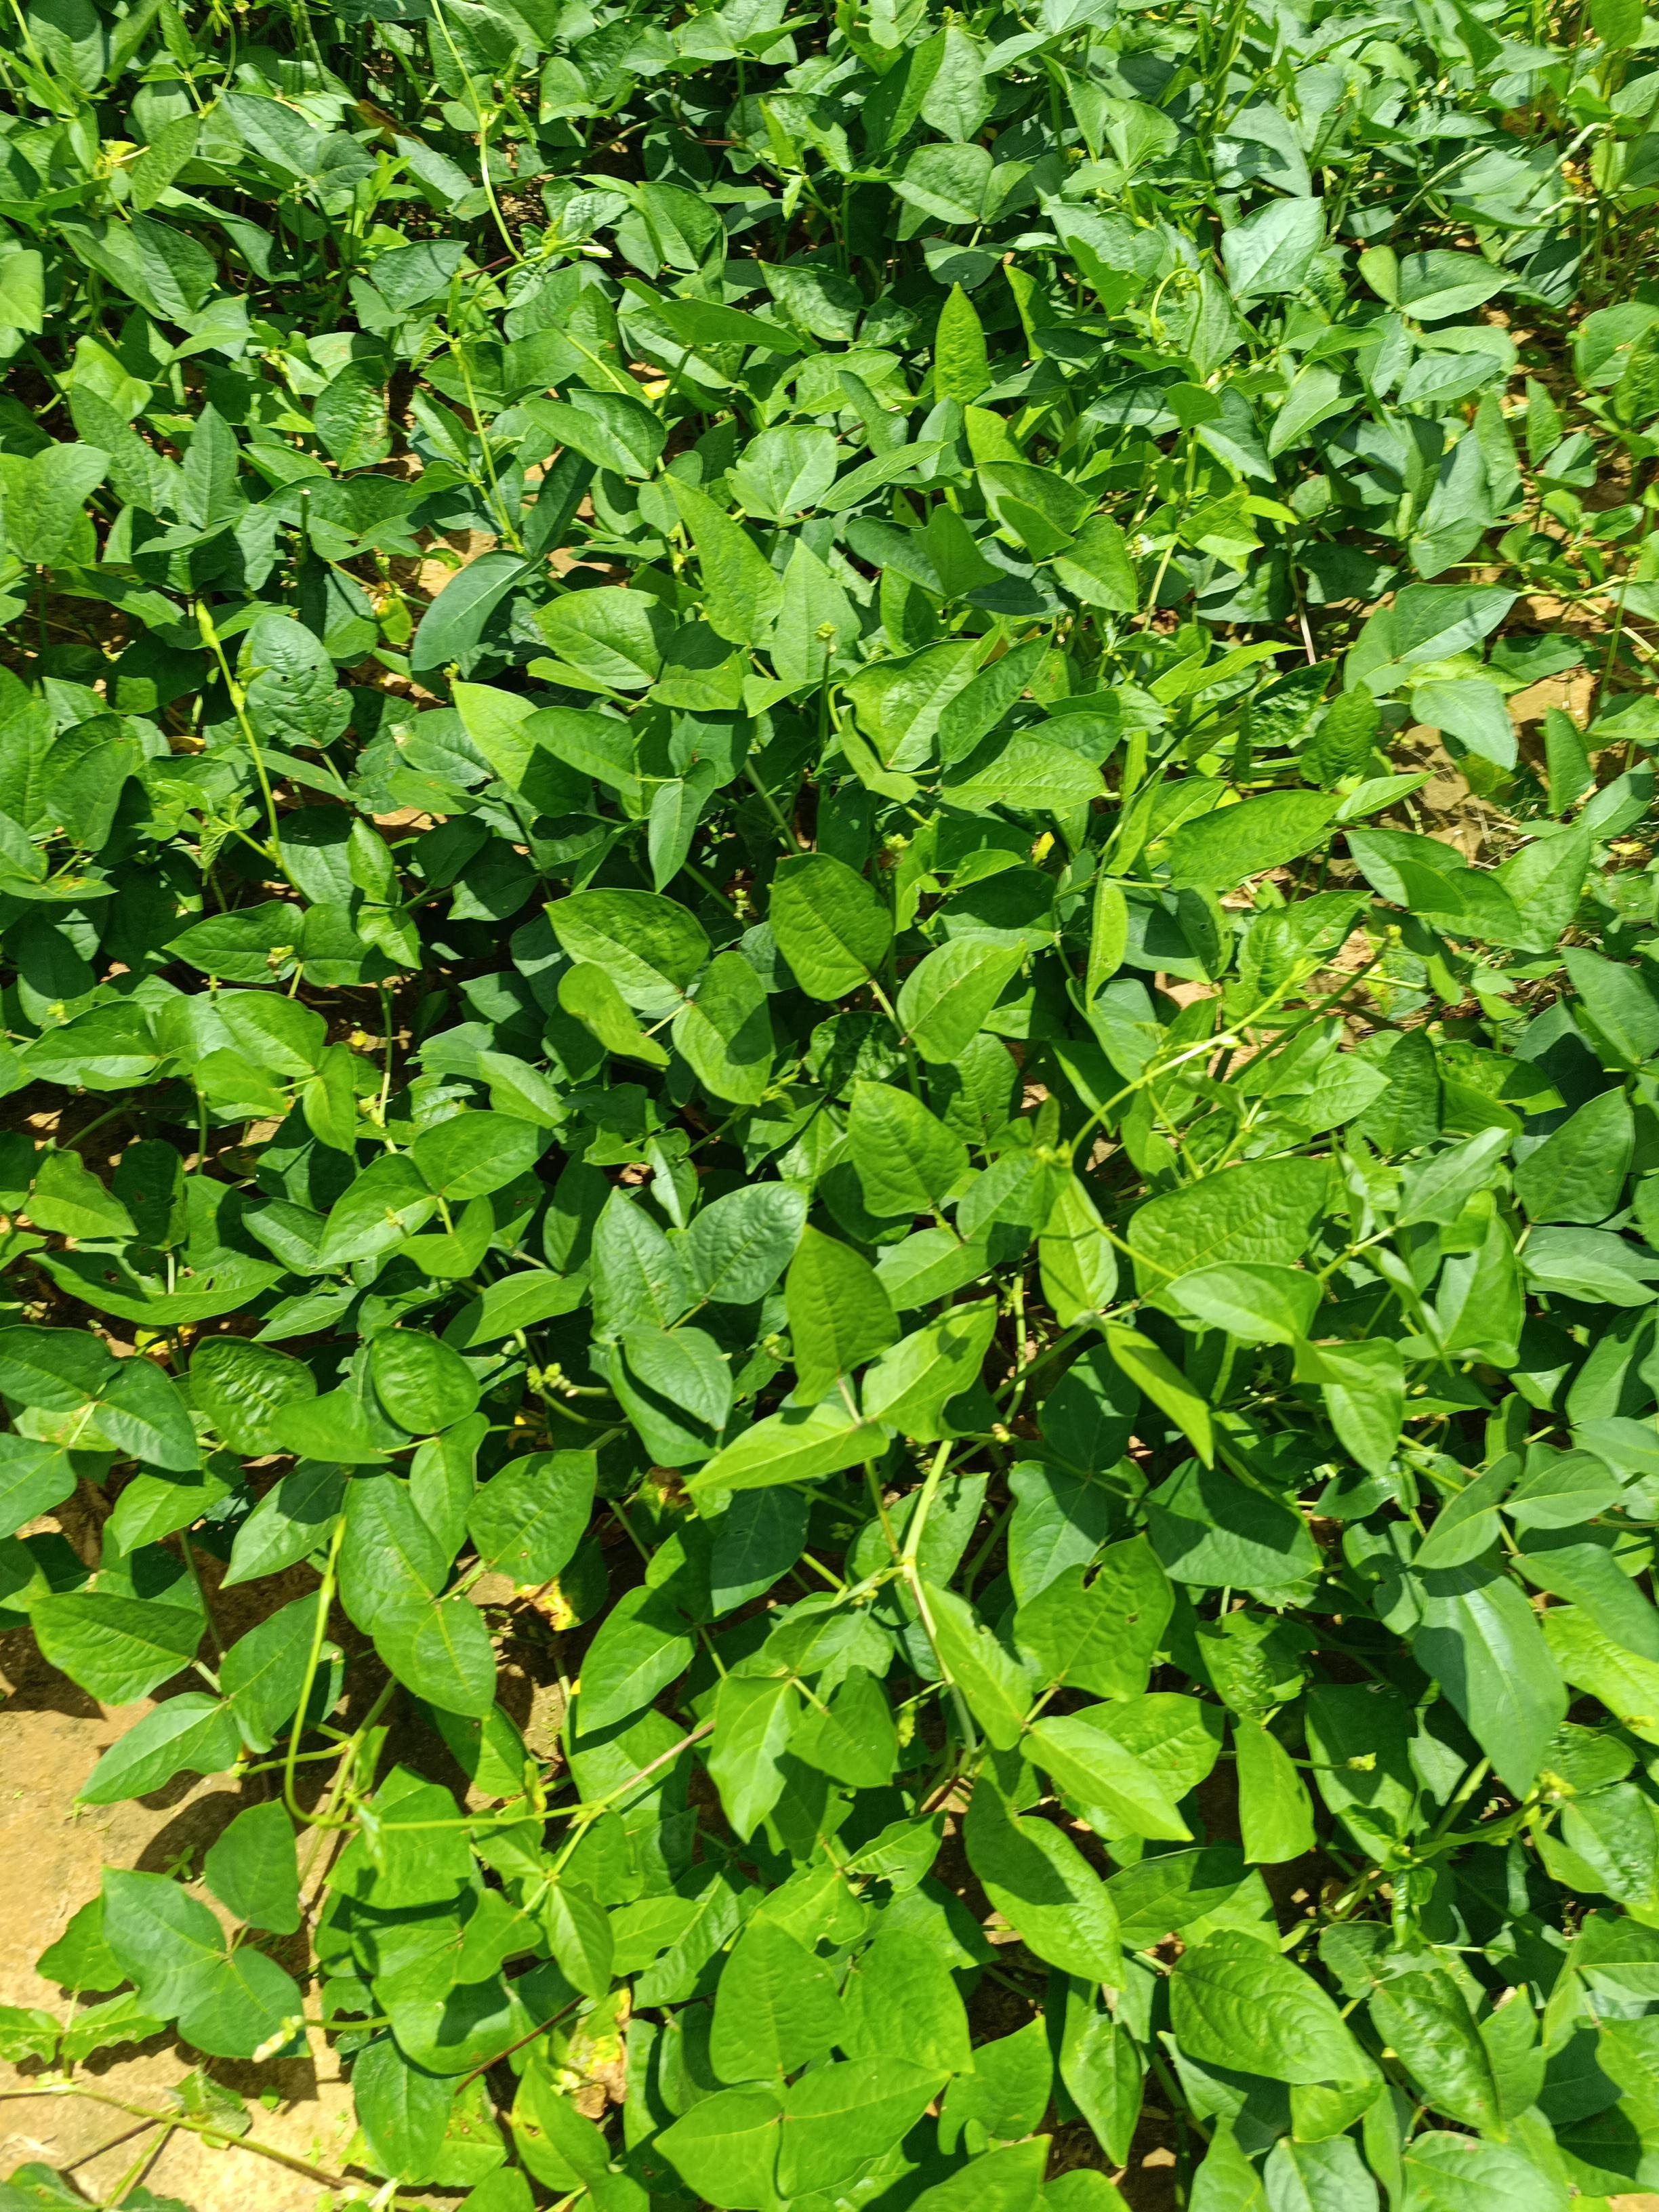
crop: cowpea
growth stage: development pod
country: Nigeria
